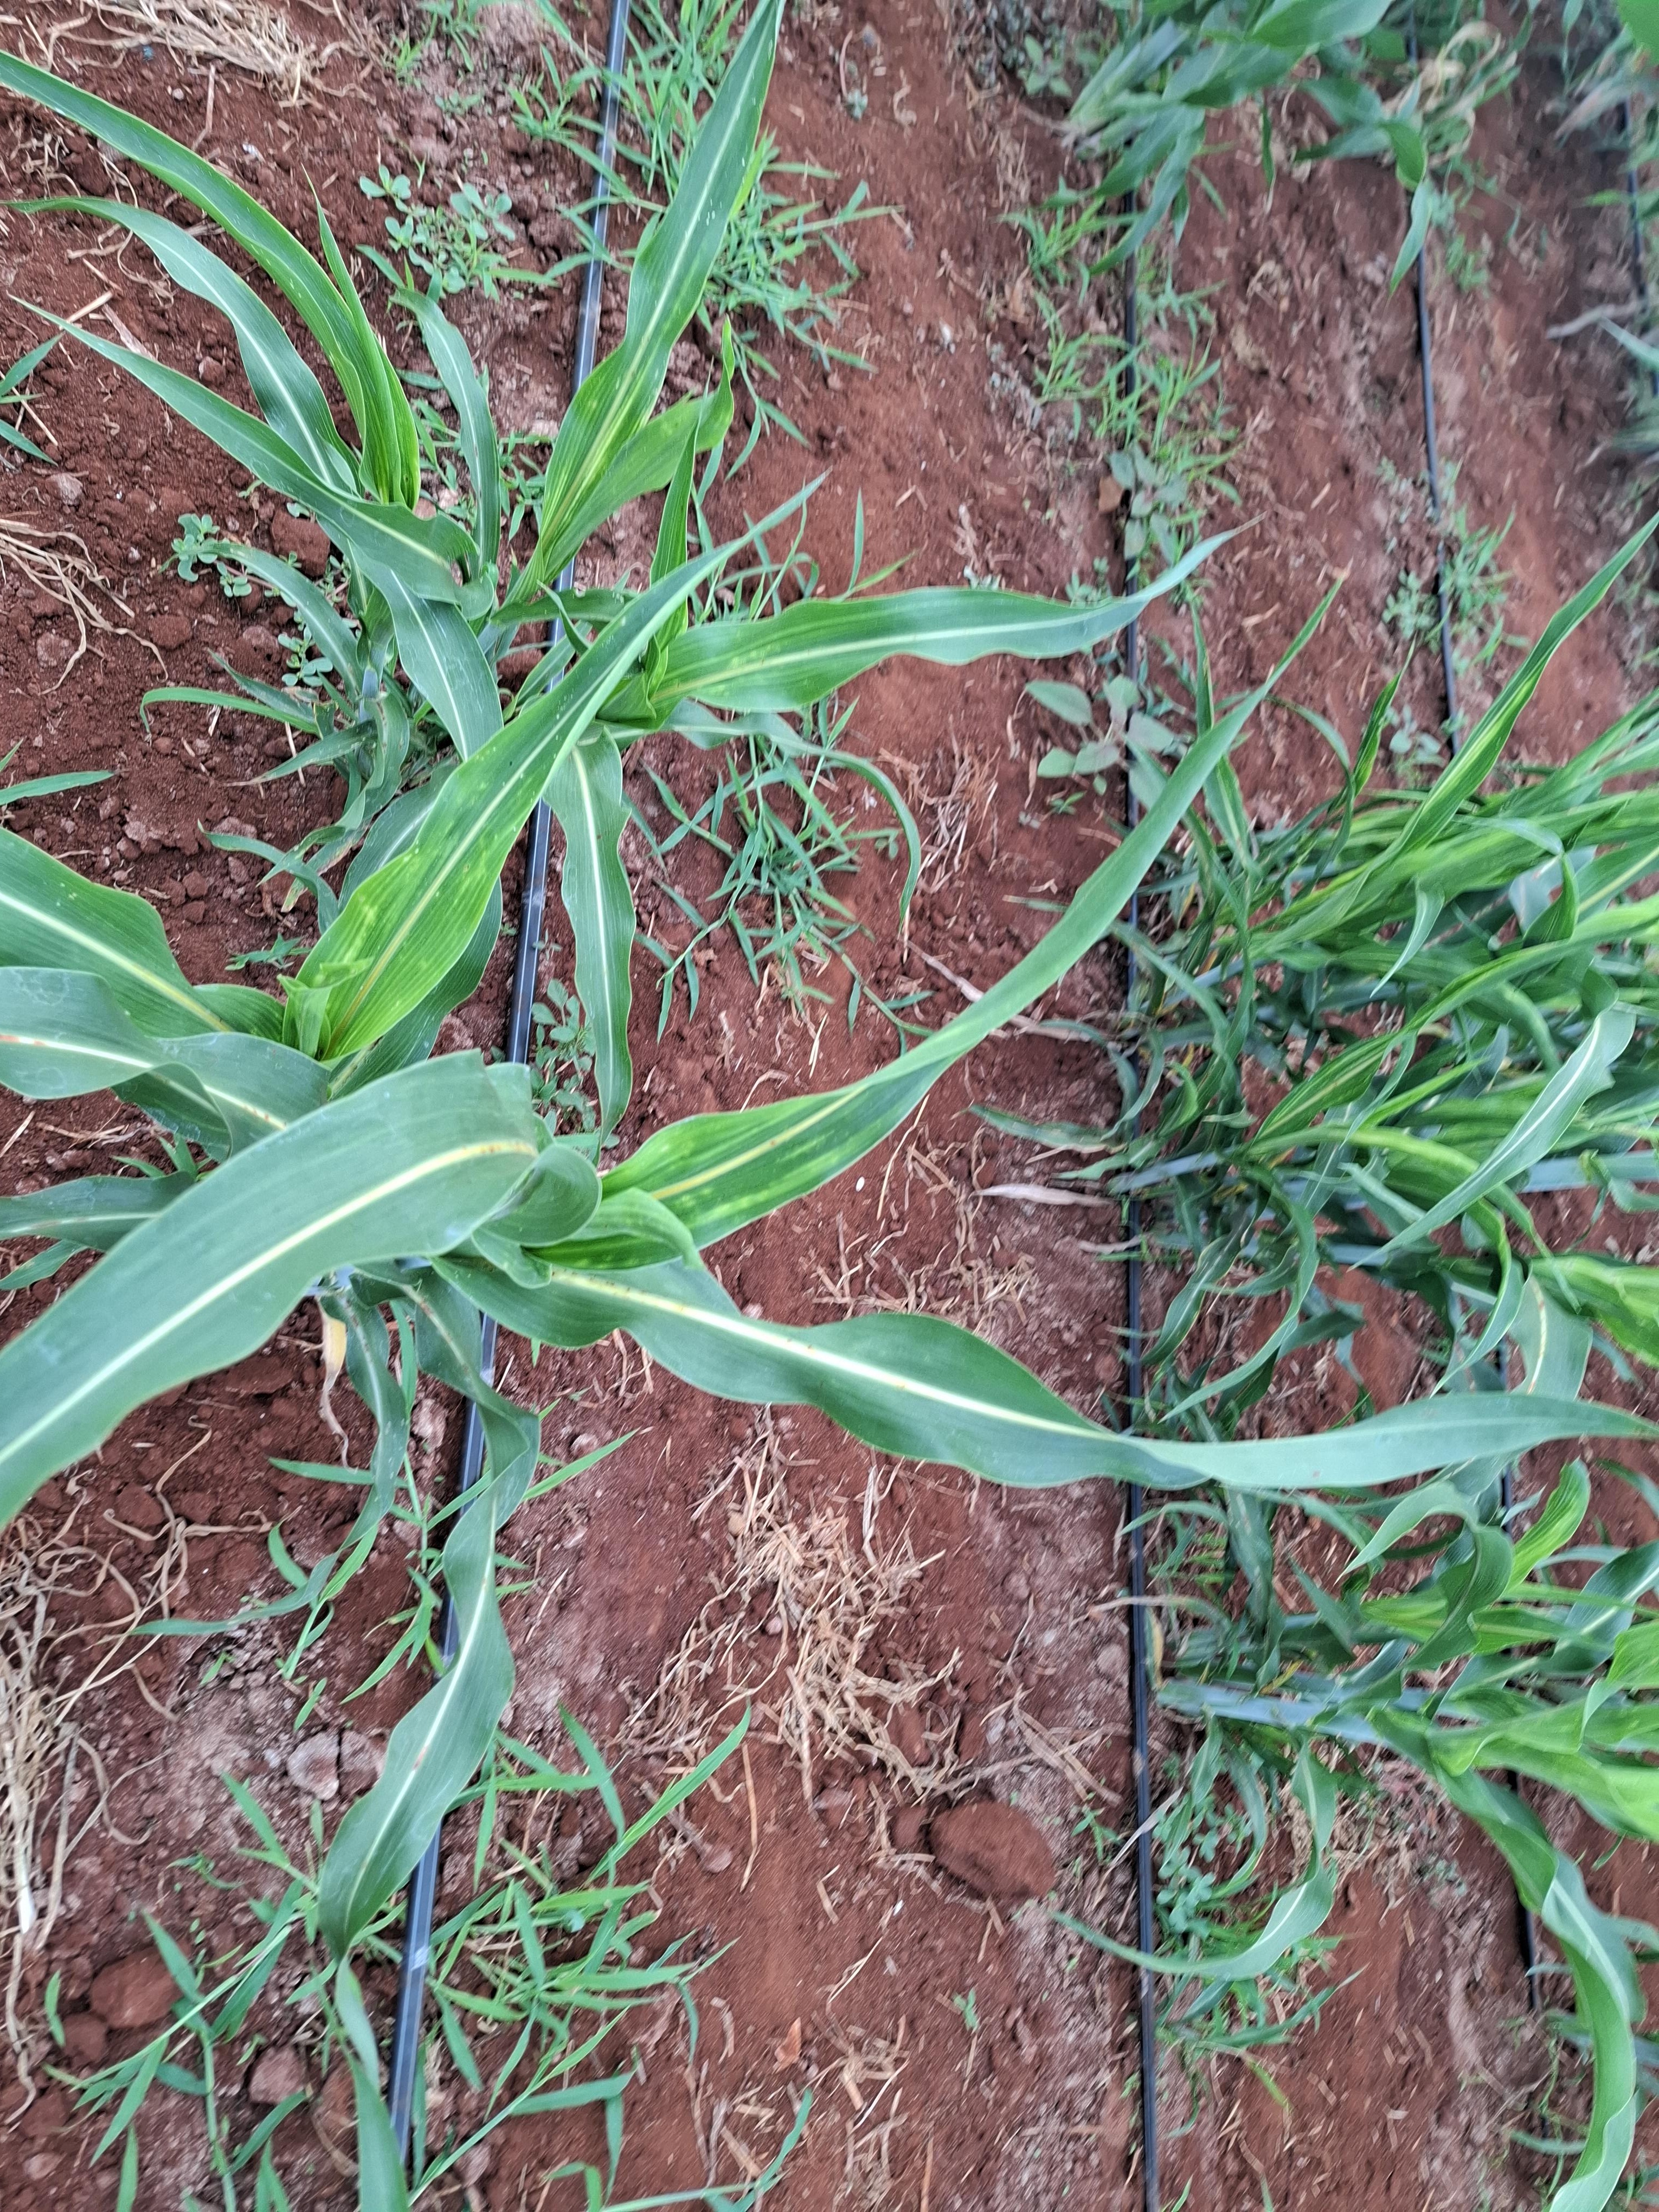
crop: sorghum
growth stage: vegetative
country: Kenya
